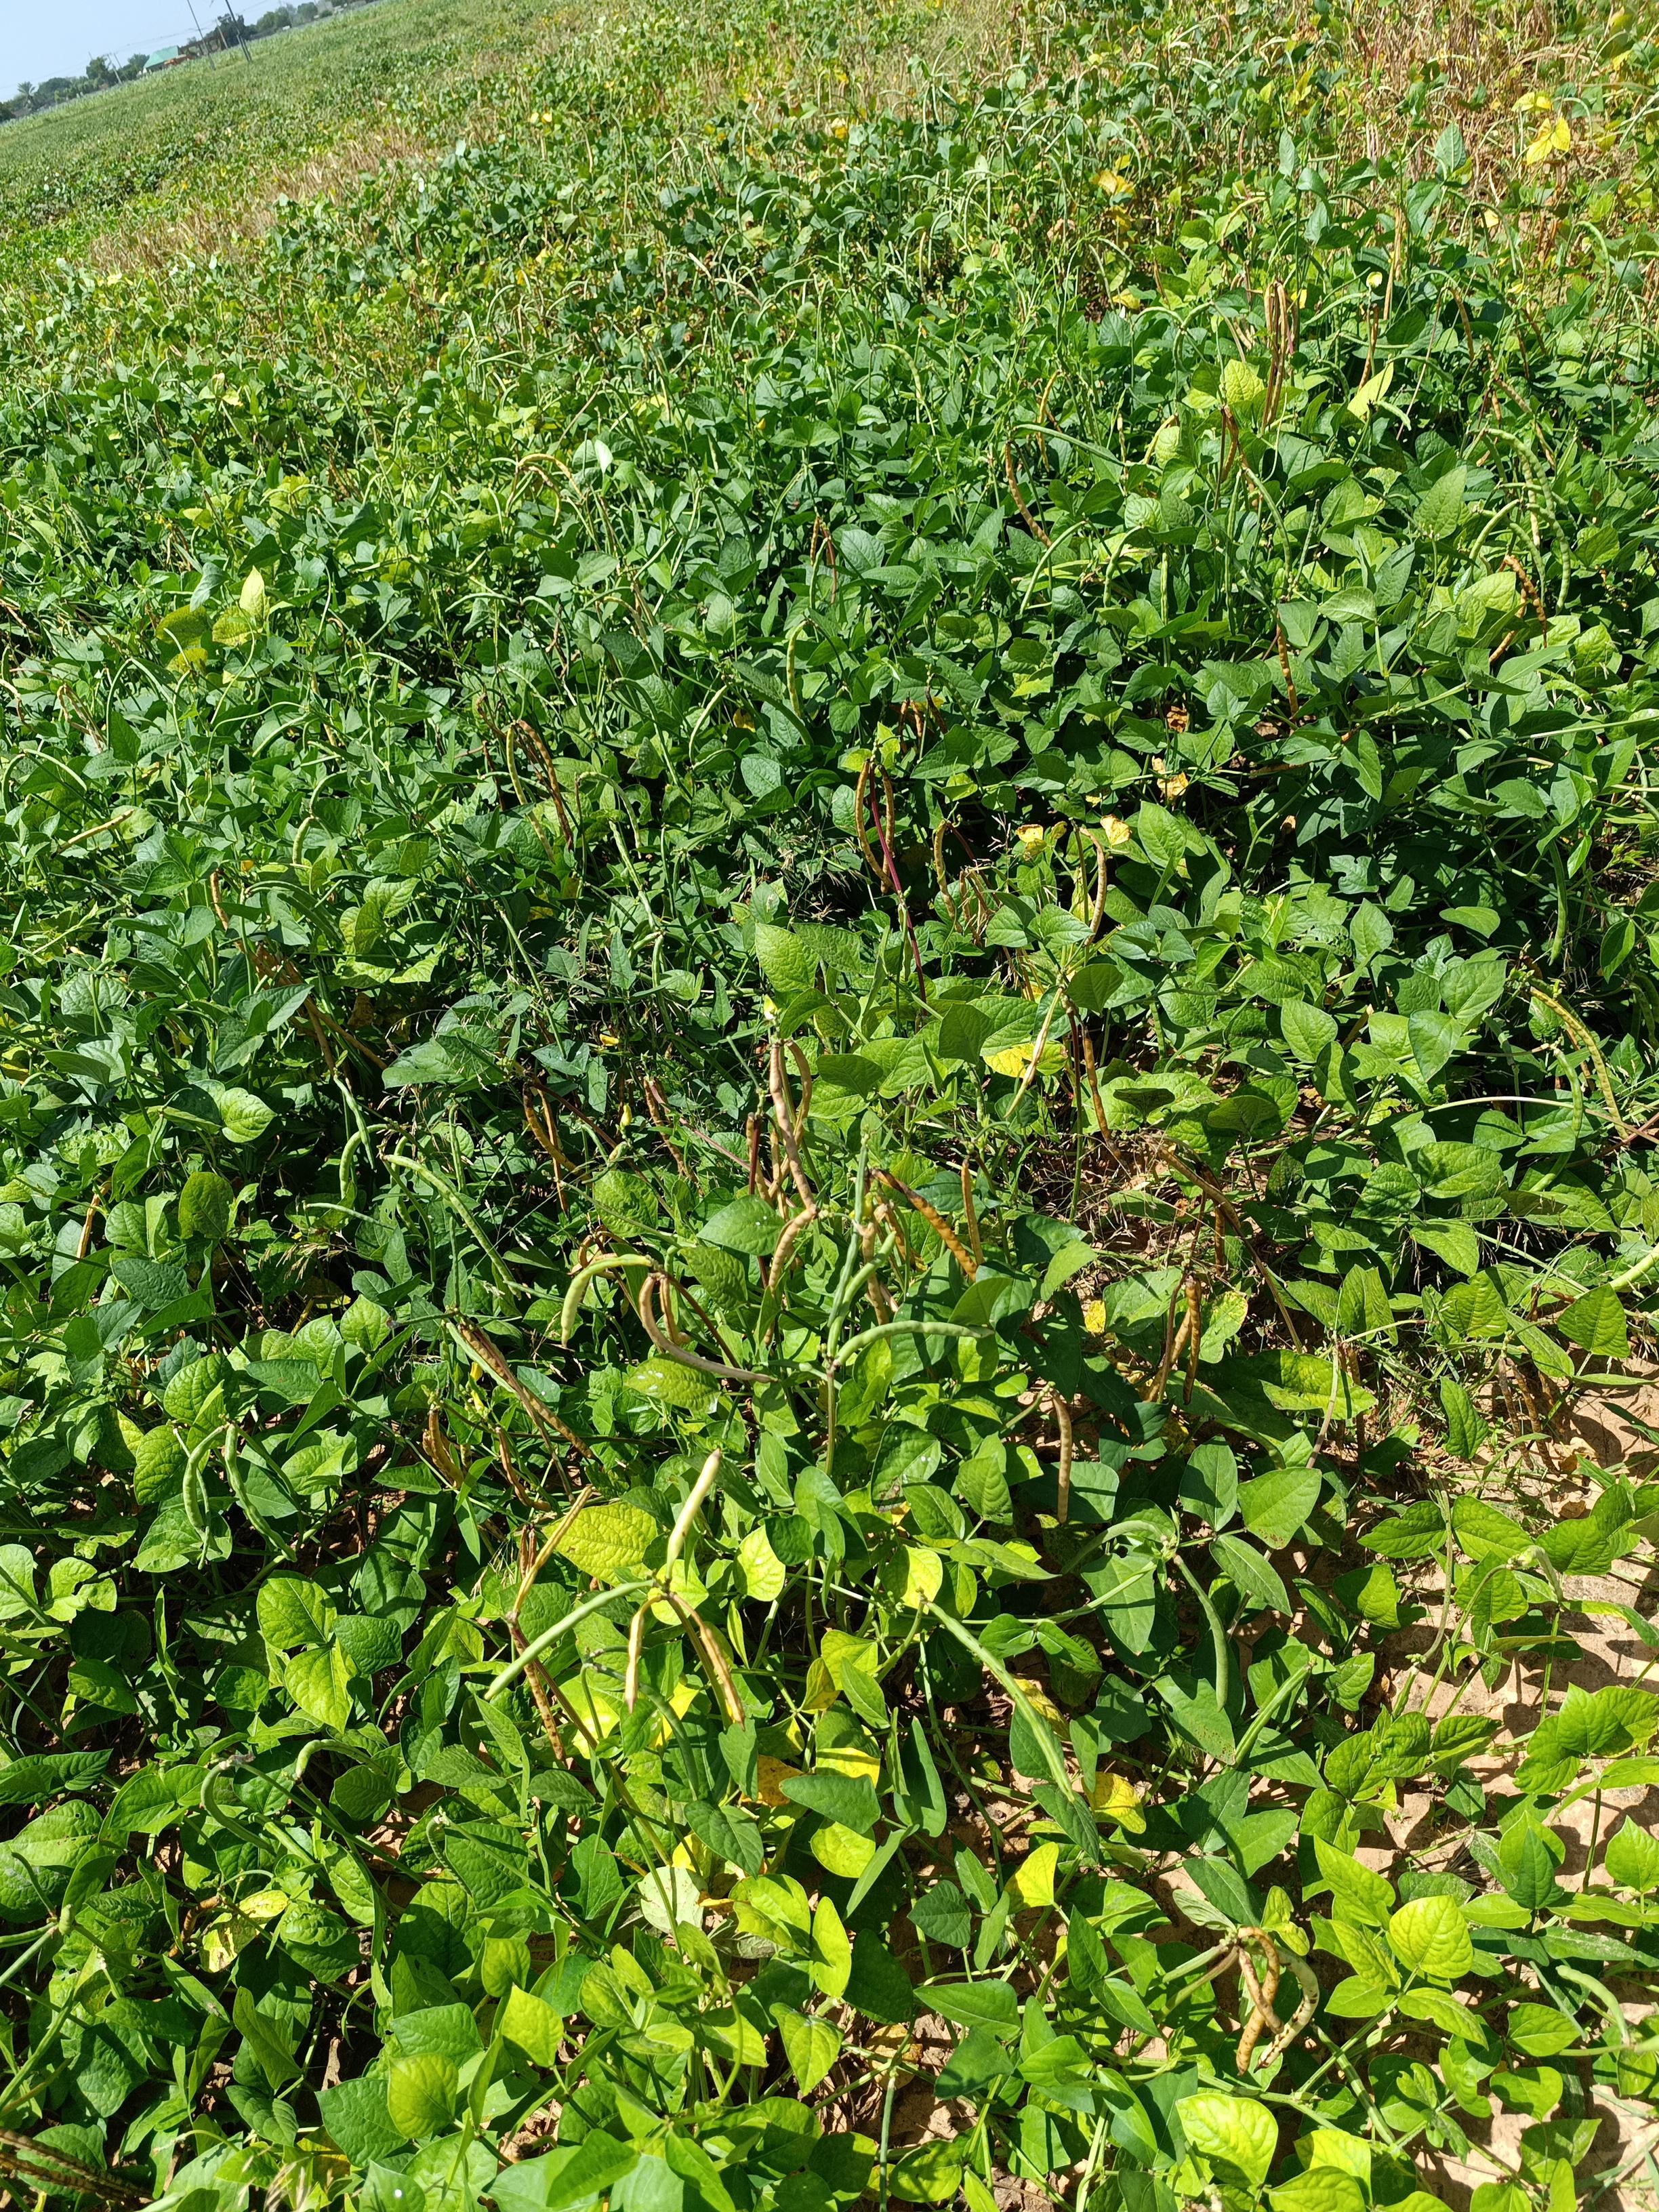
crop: cowpea
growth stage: maturity
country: Nigeria
